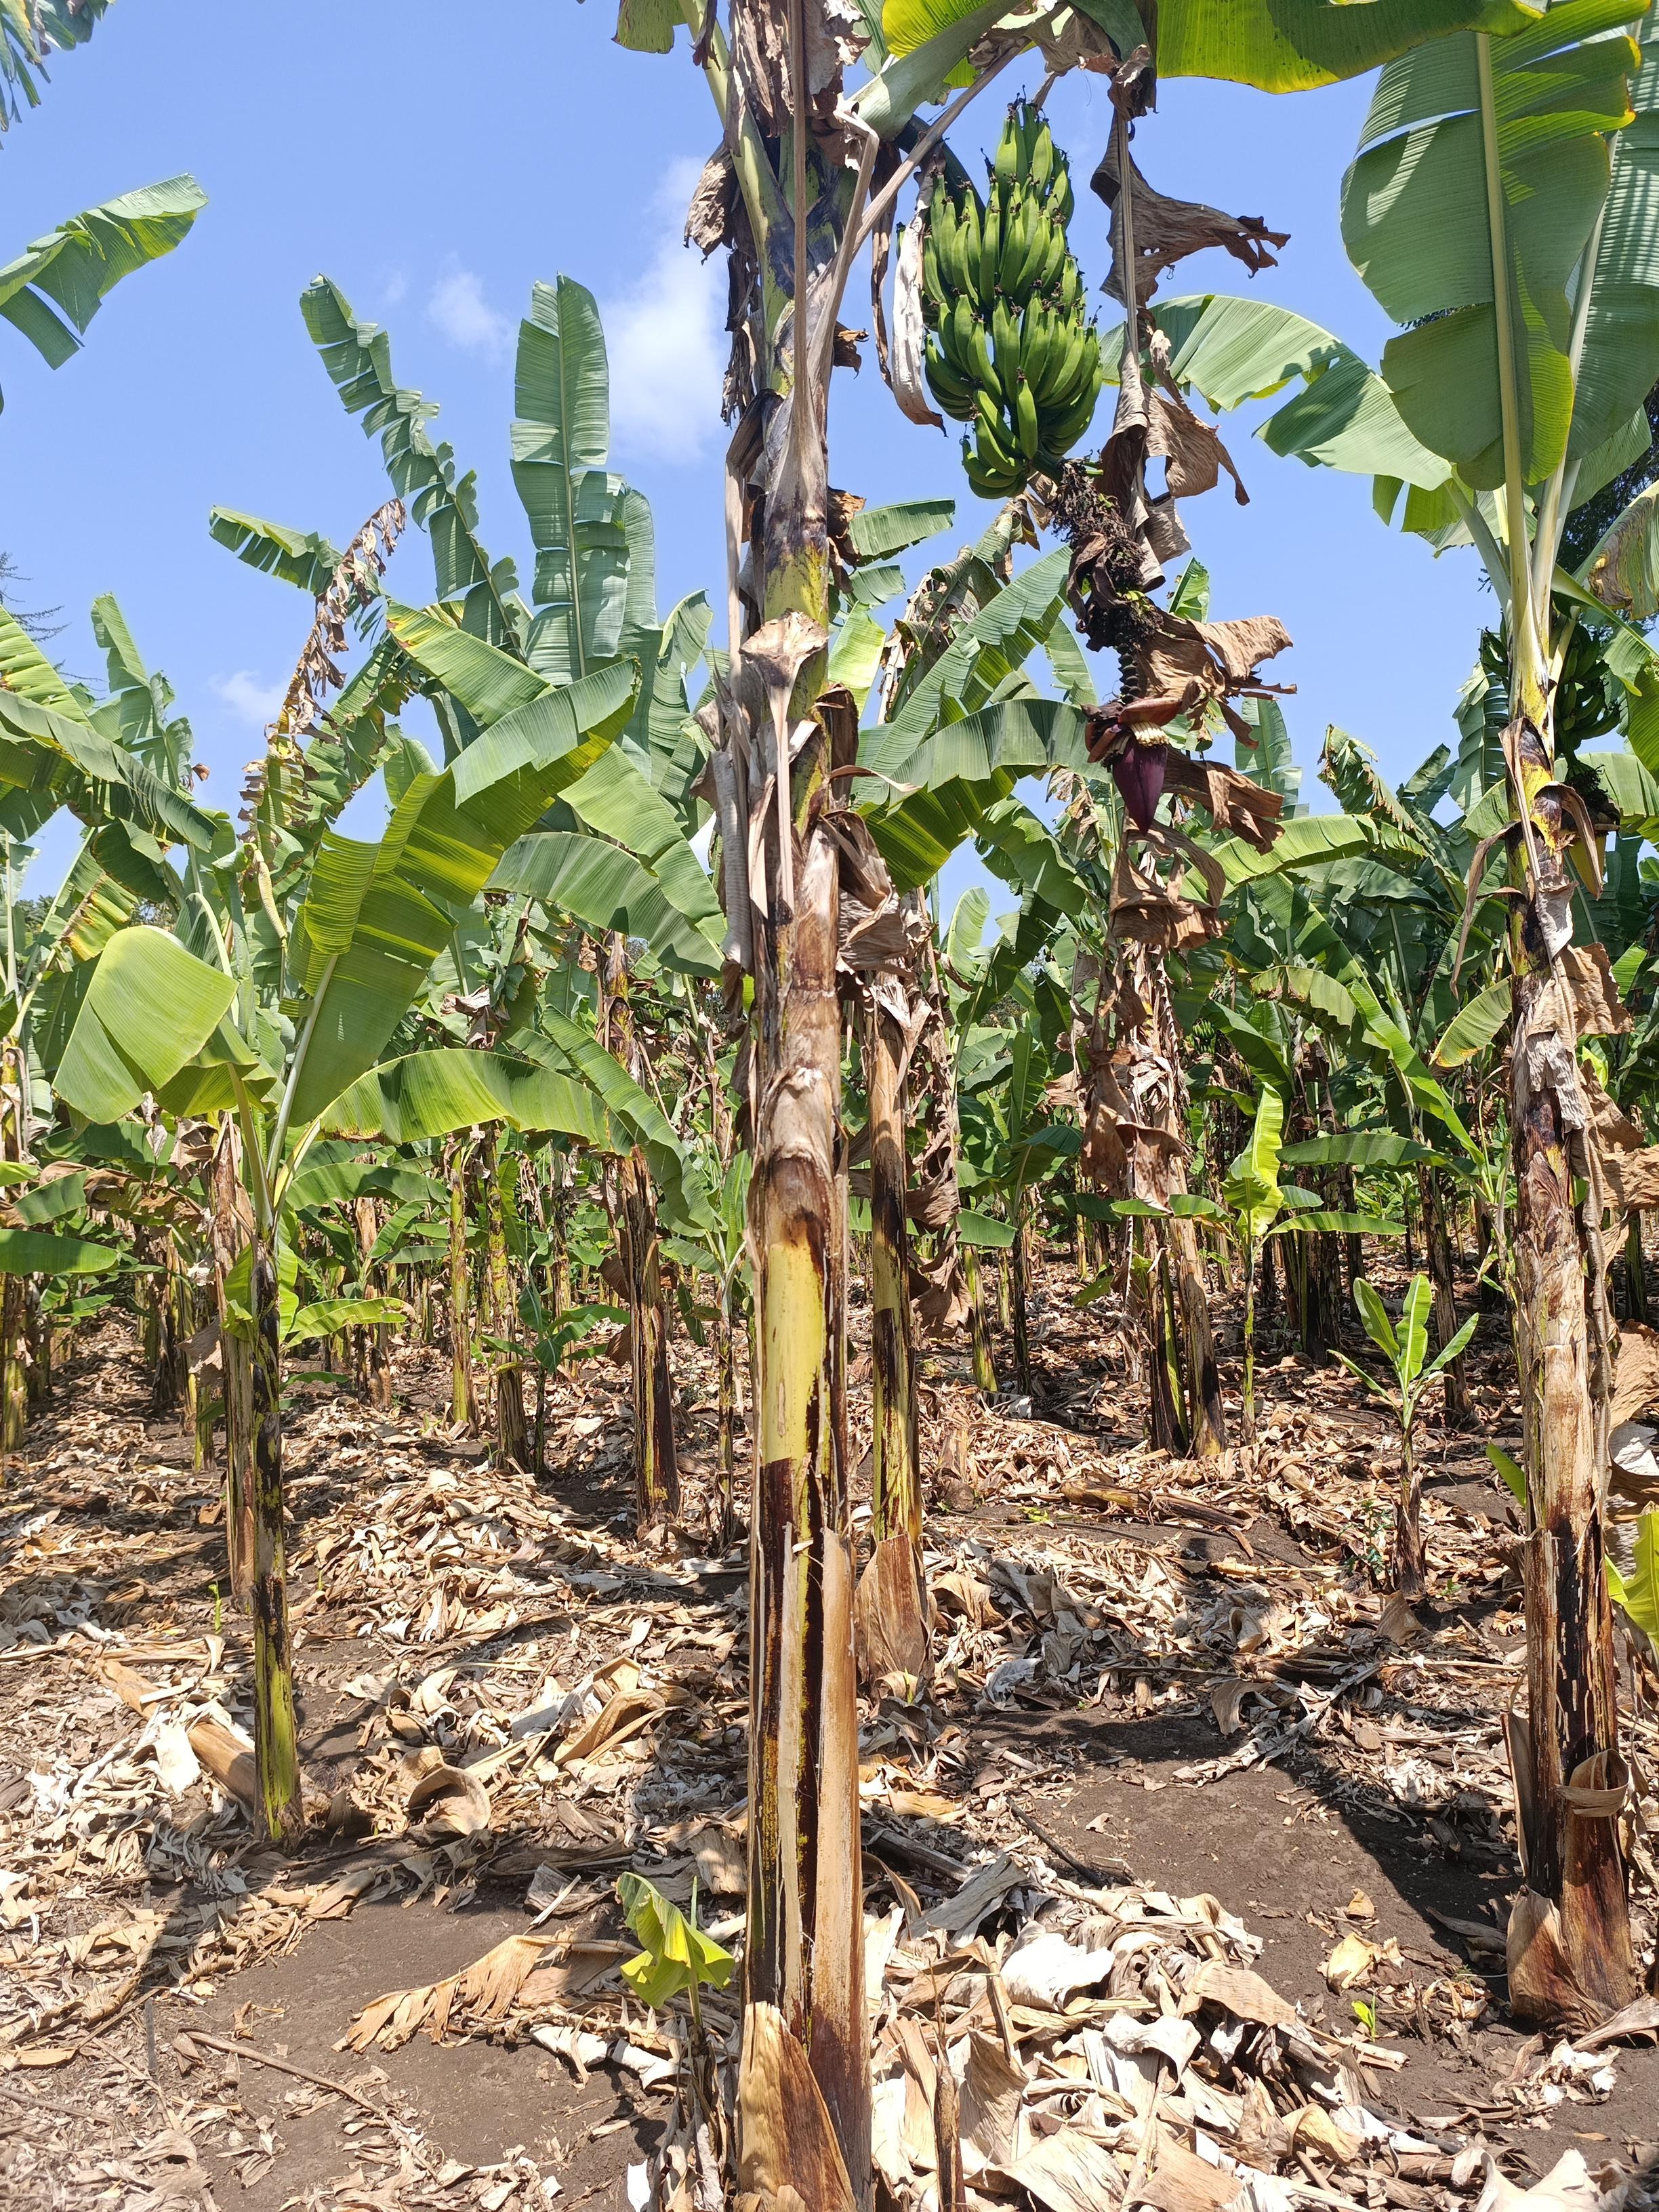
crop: banana
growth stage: development fruit
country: Tanzania
